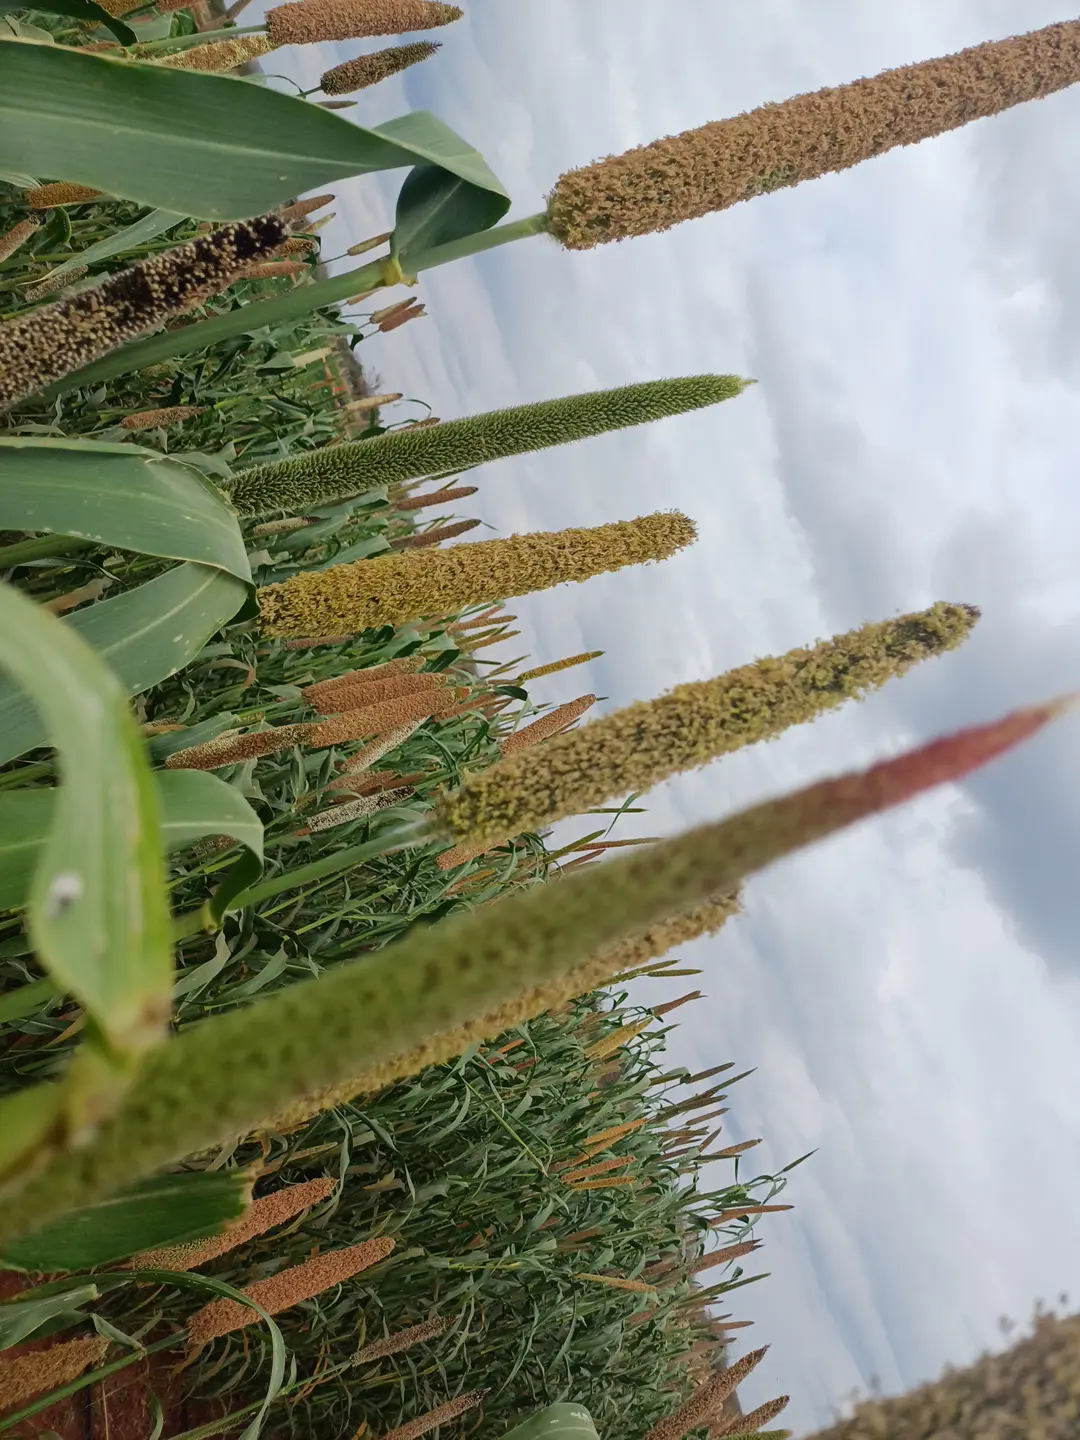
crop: pearl millet
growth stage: filling grain
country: Kenya
